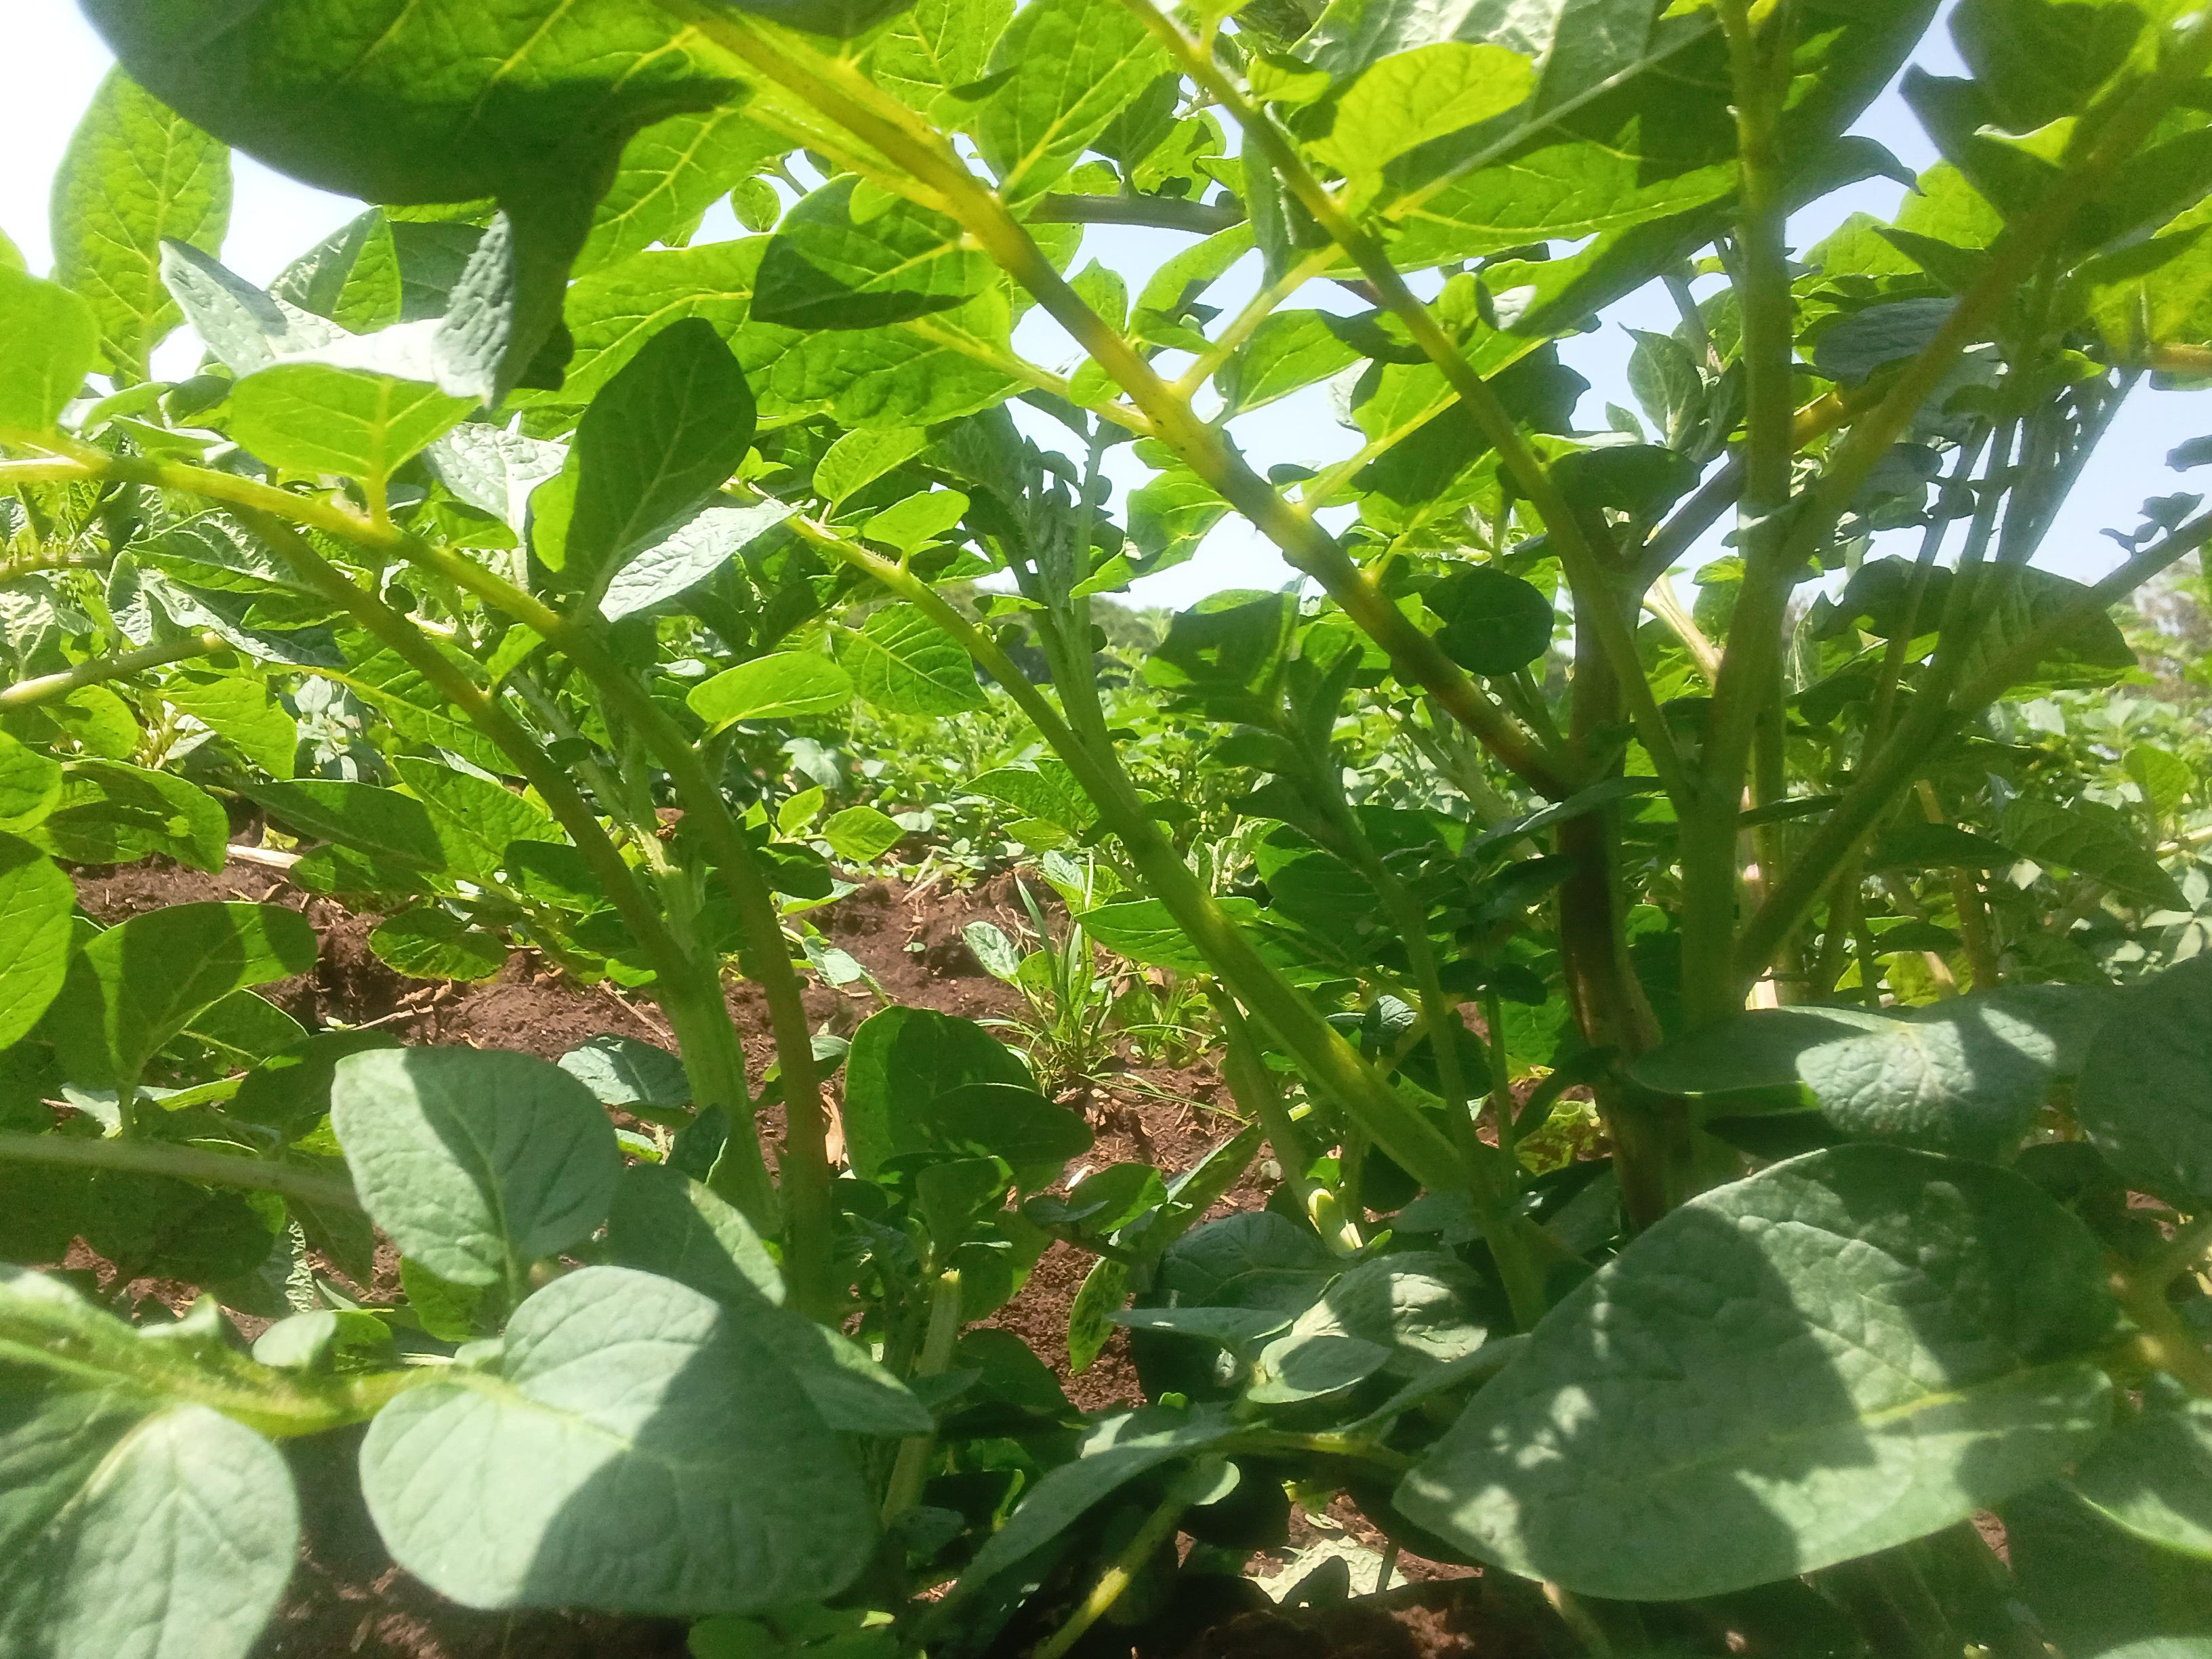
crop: potato
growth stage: vegetative
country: Kenya
